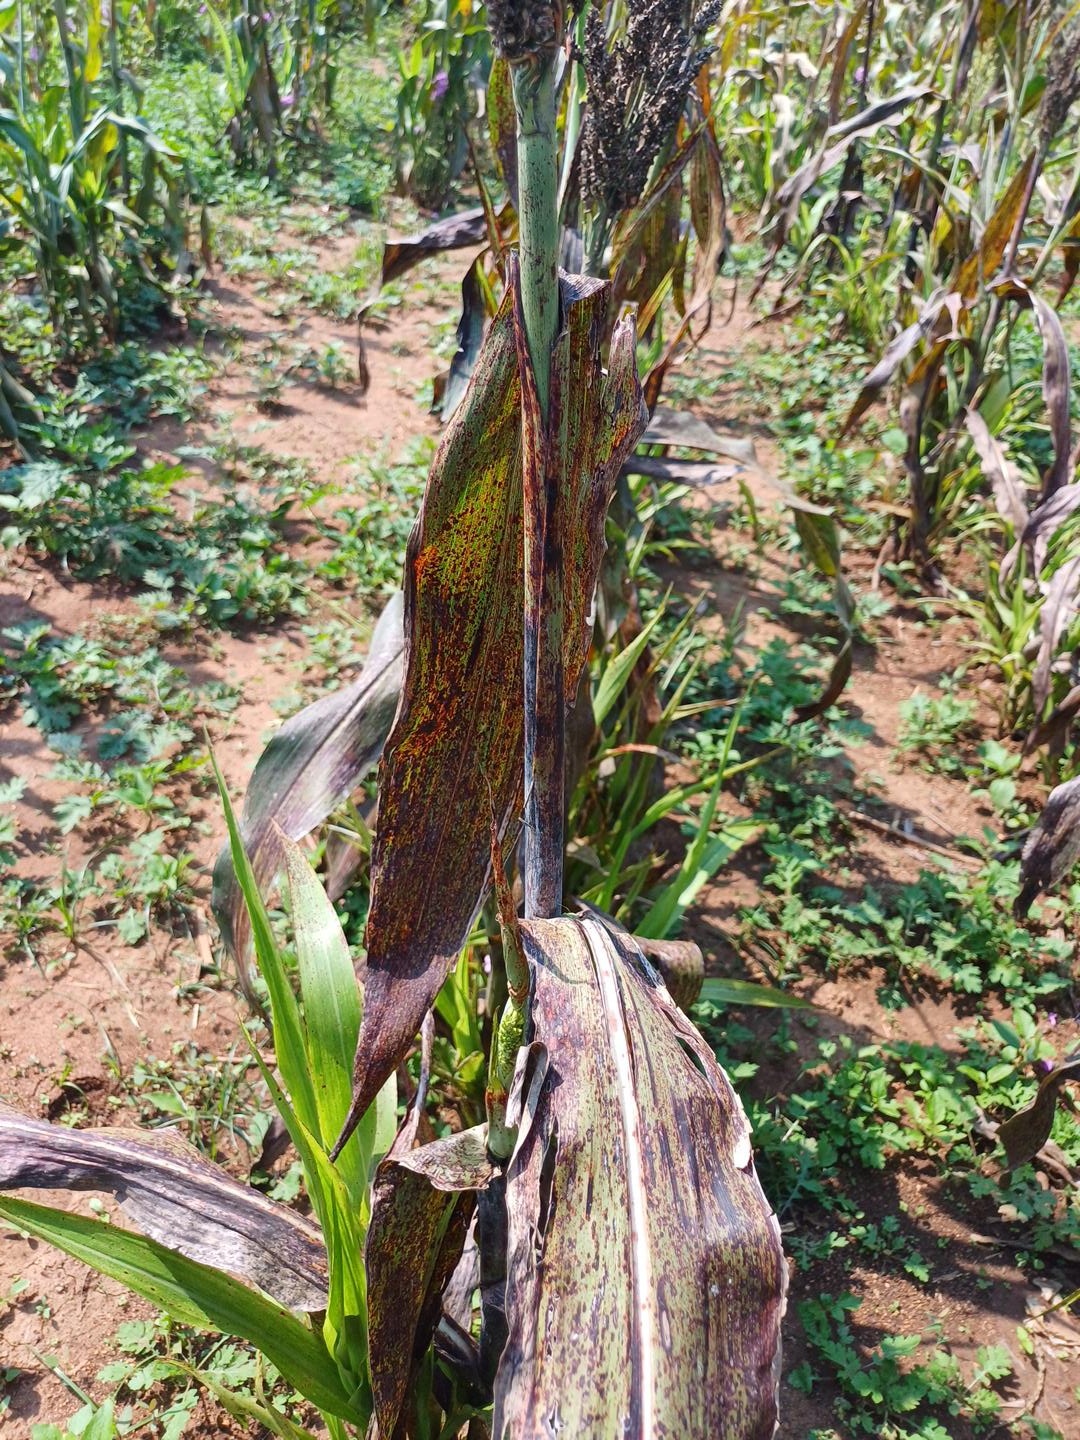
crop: sorghum
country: Kenya
